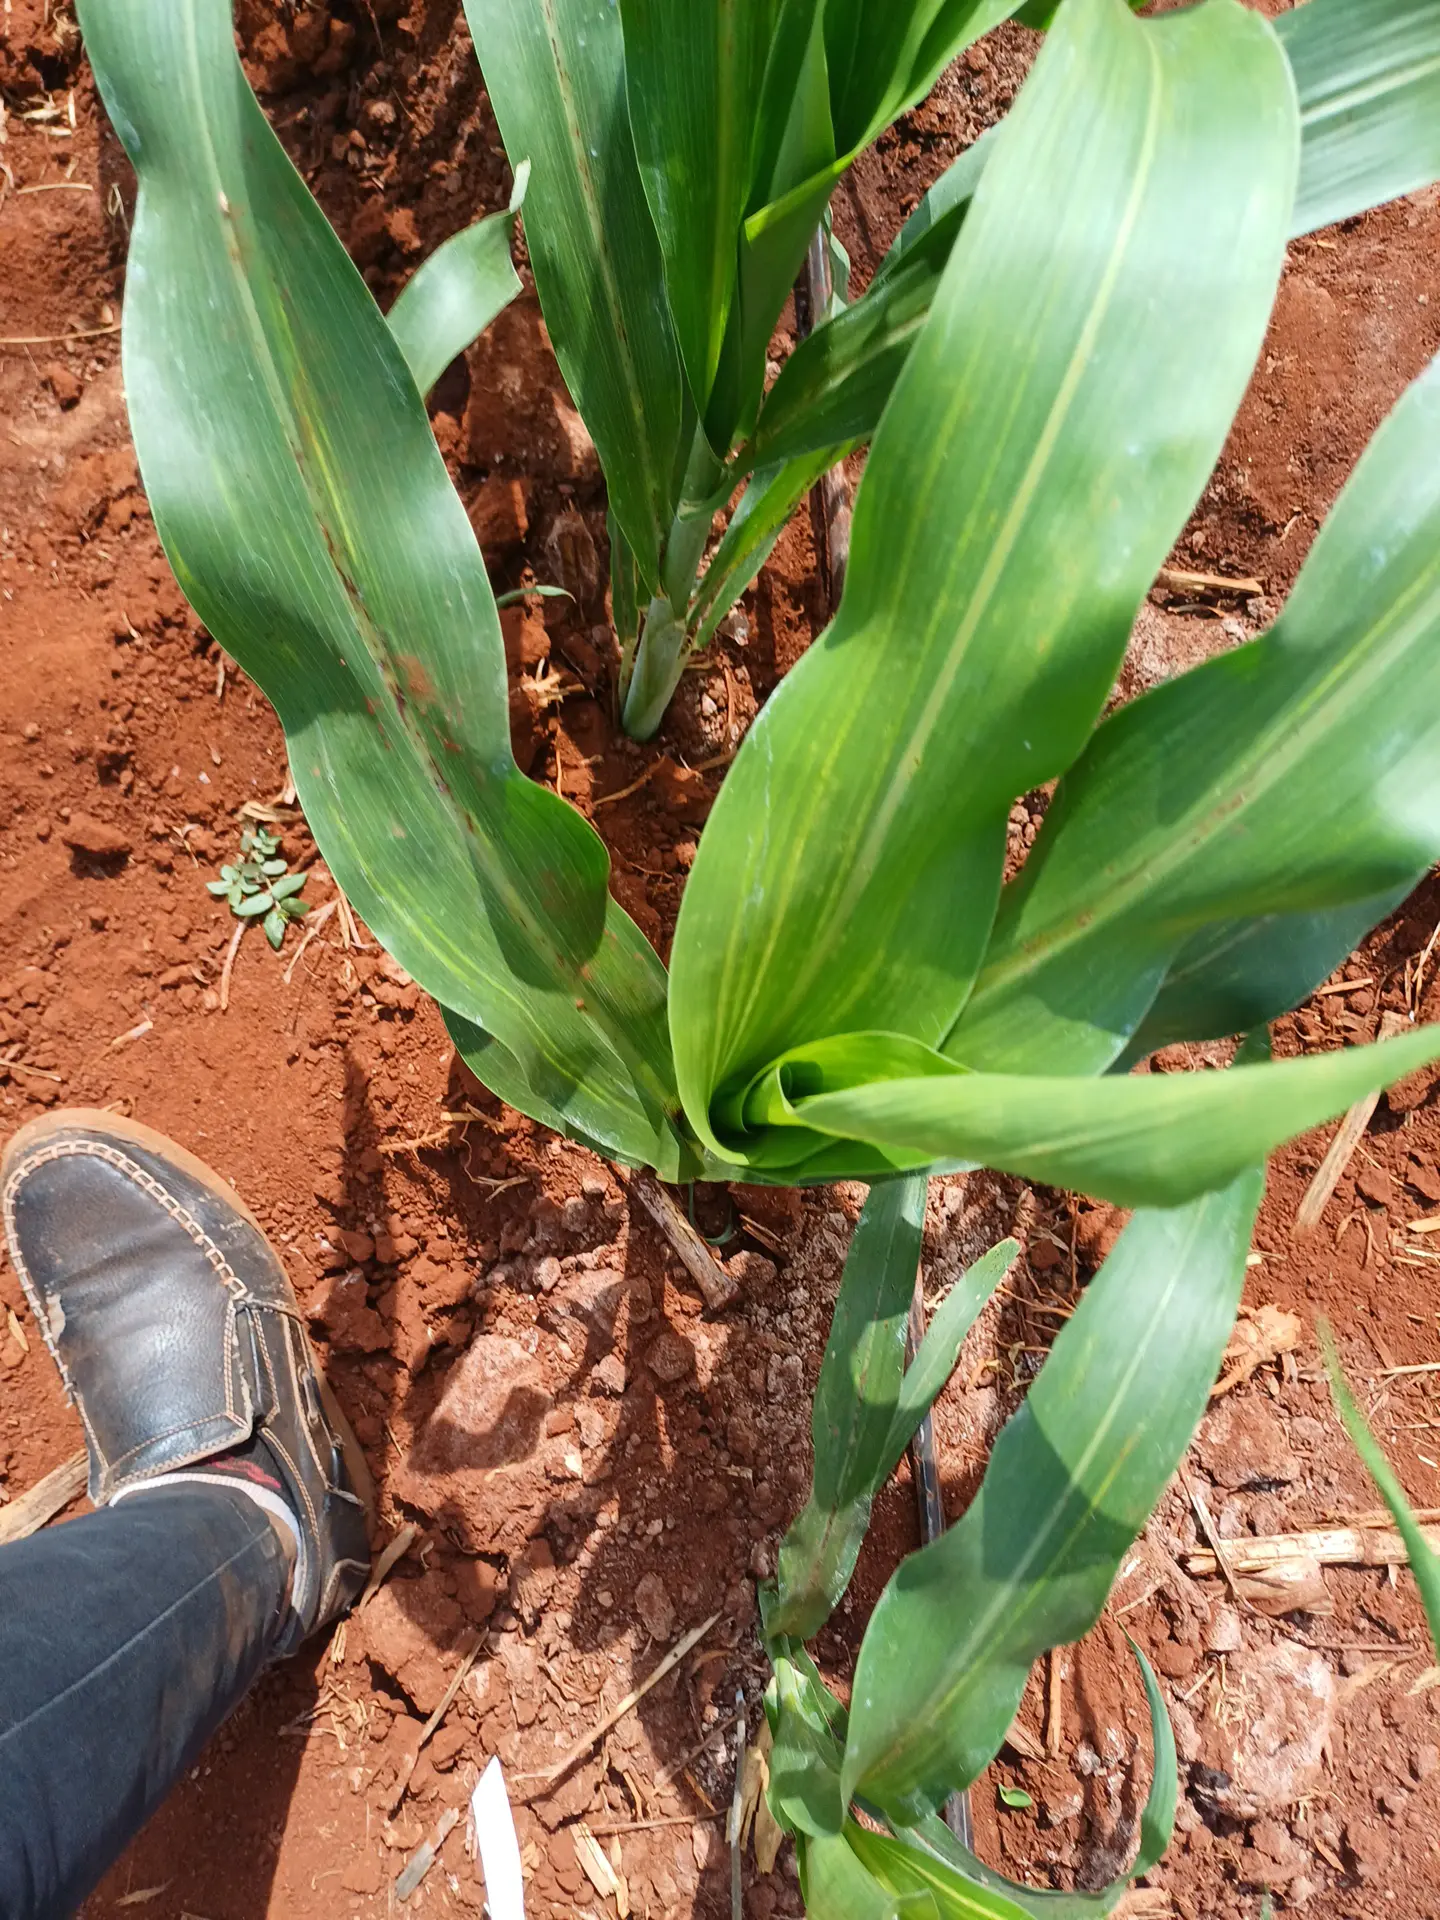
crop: sorghum
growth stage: vegetative
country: Kenya
